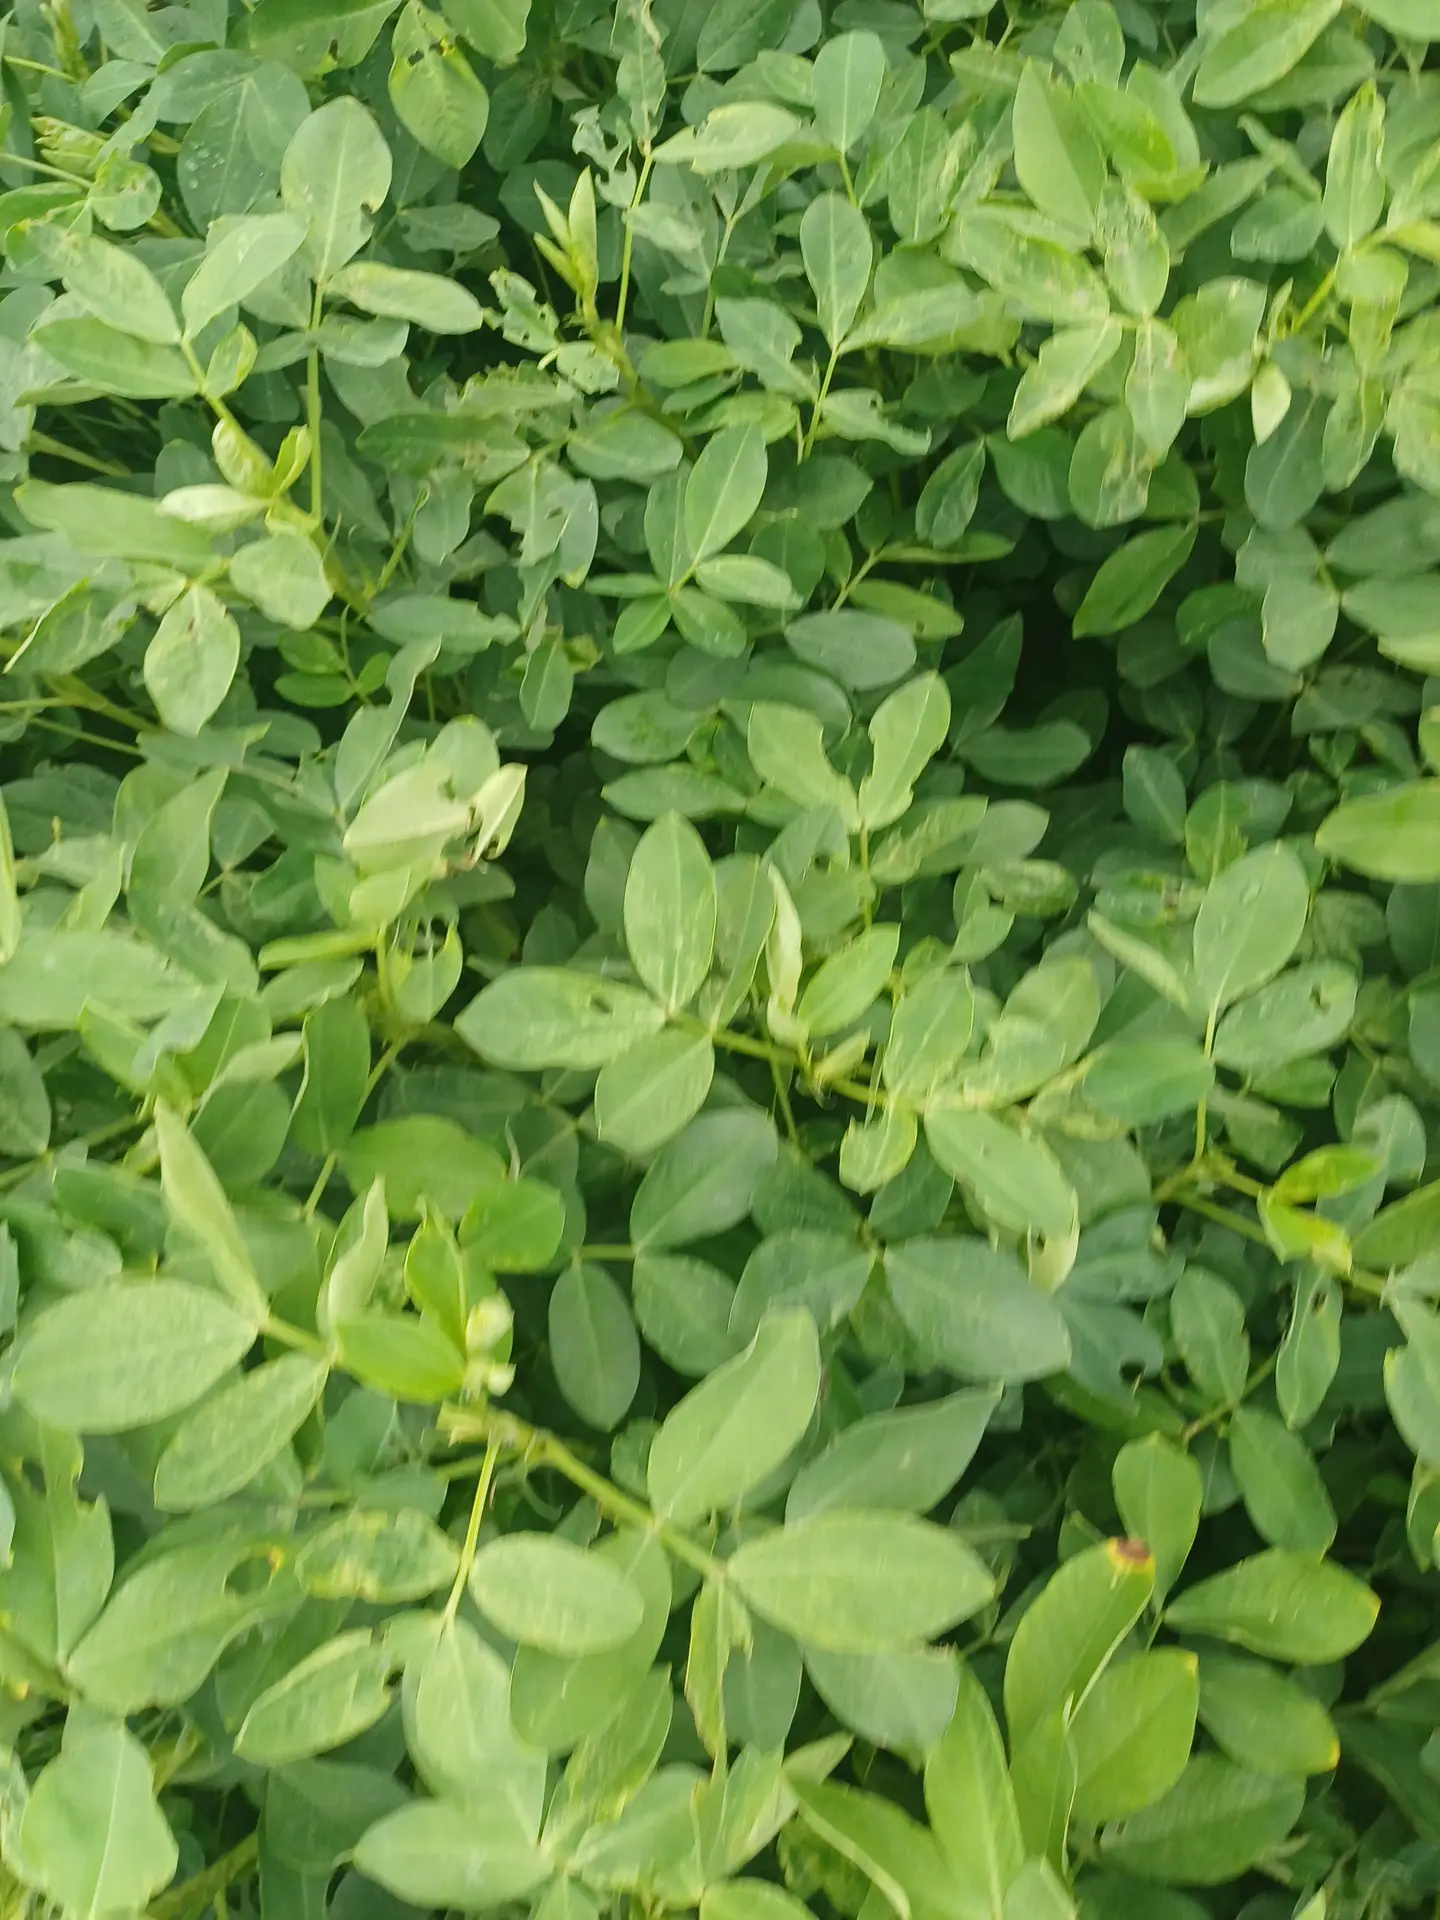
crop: groundnut
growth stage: pegging
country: Kenya
